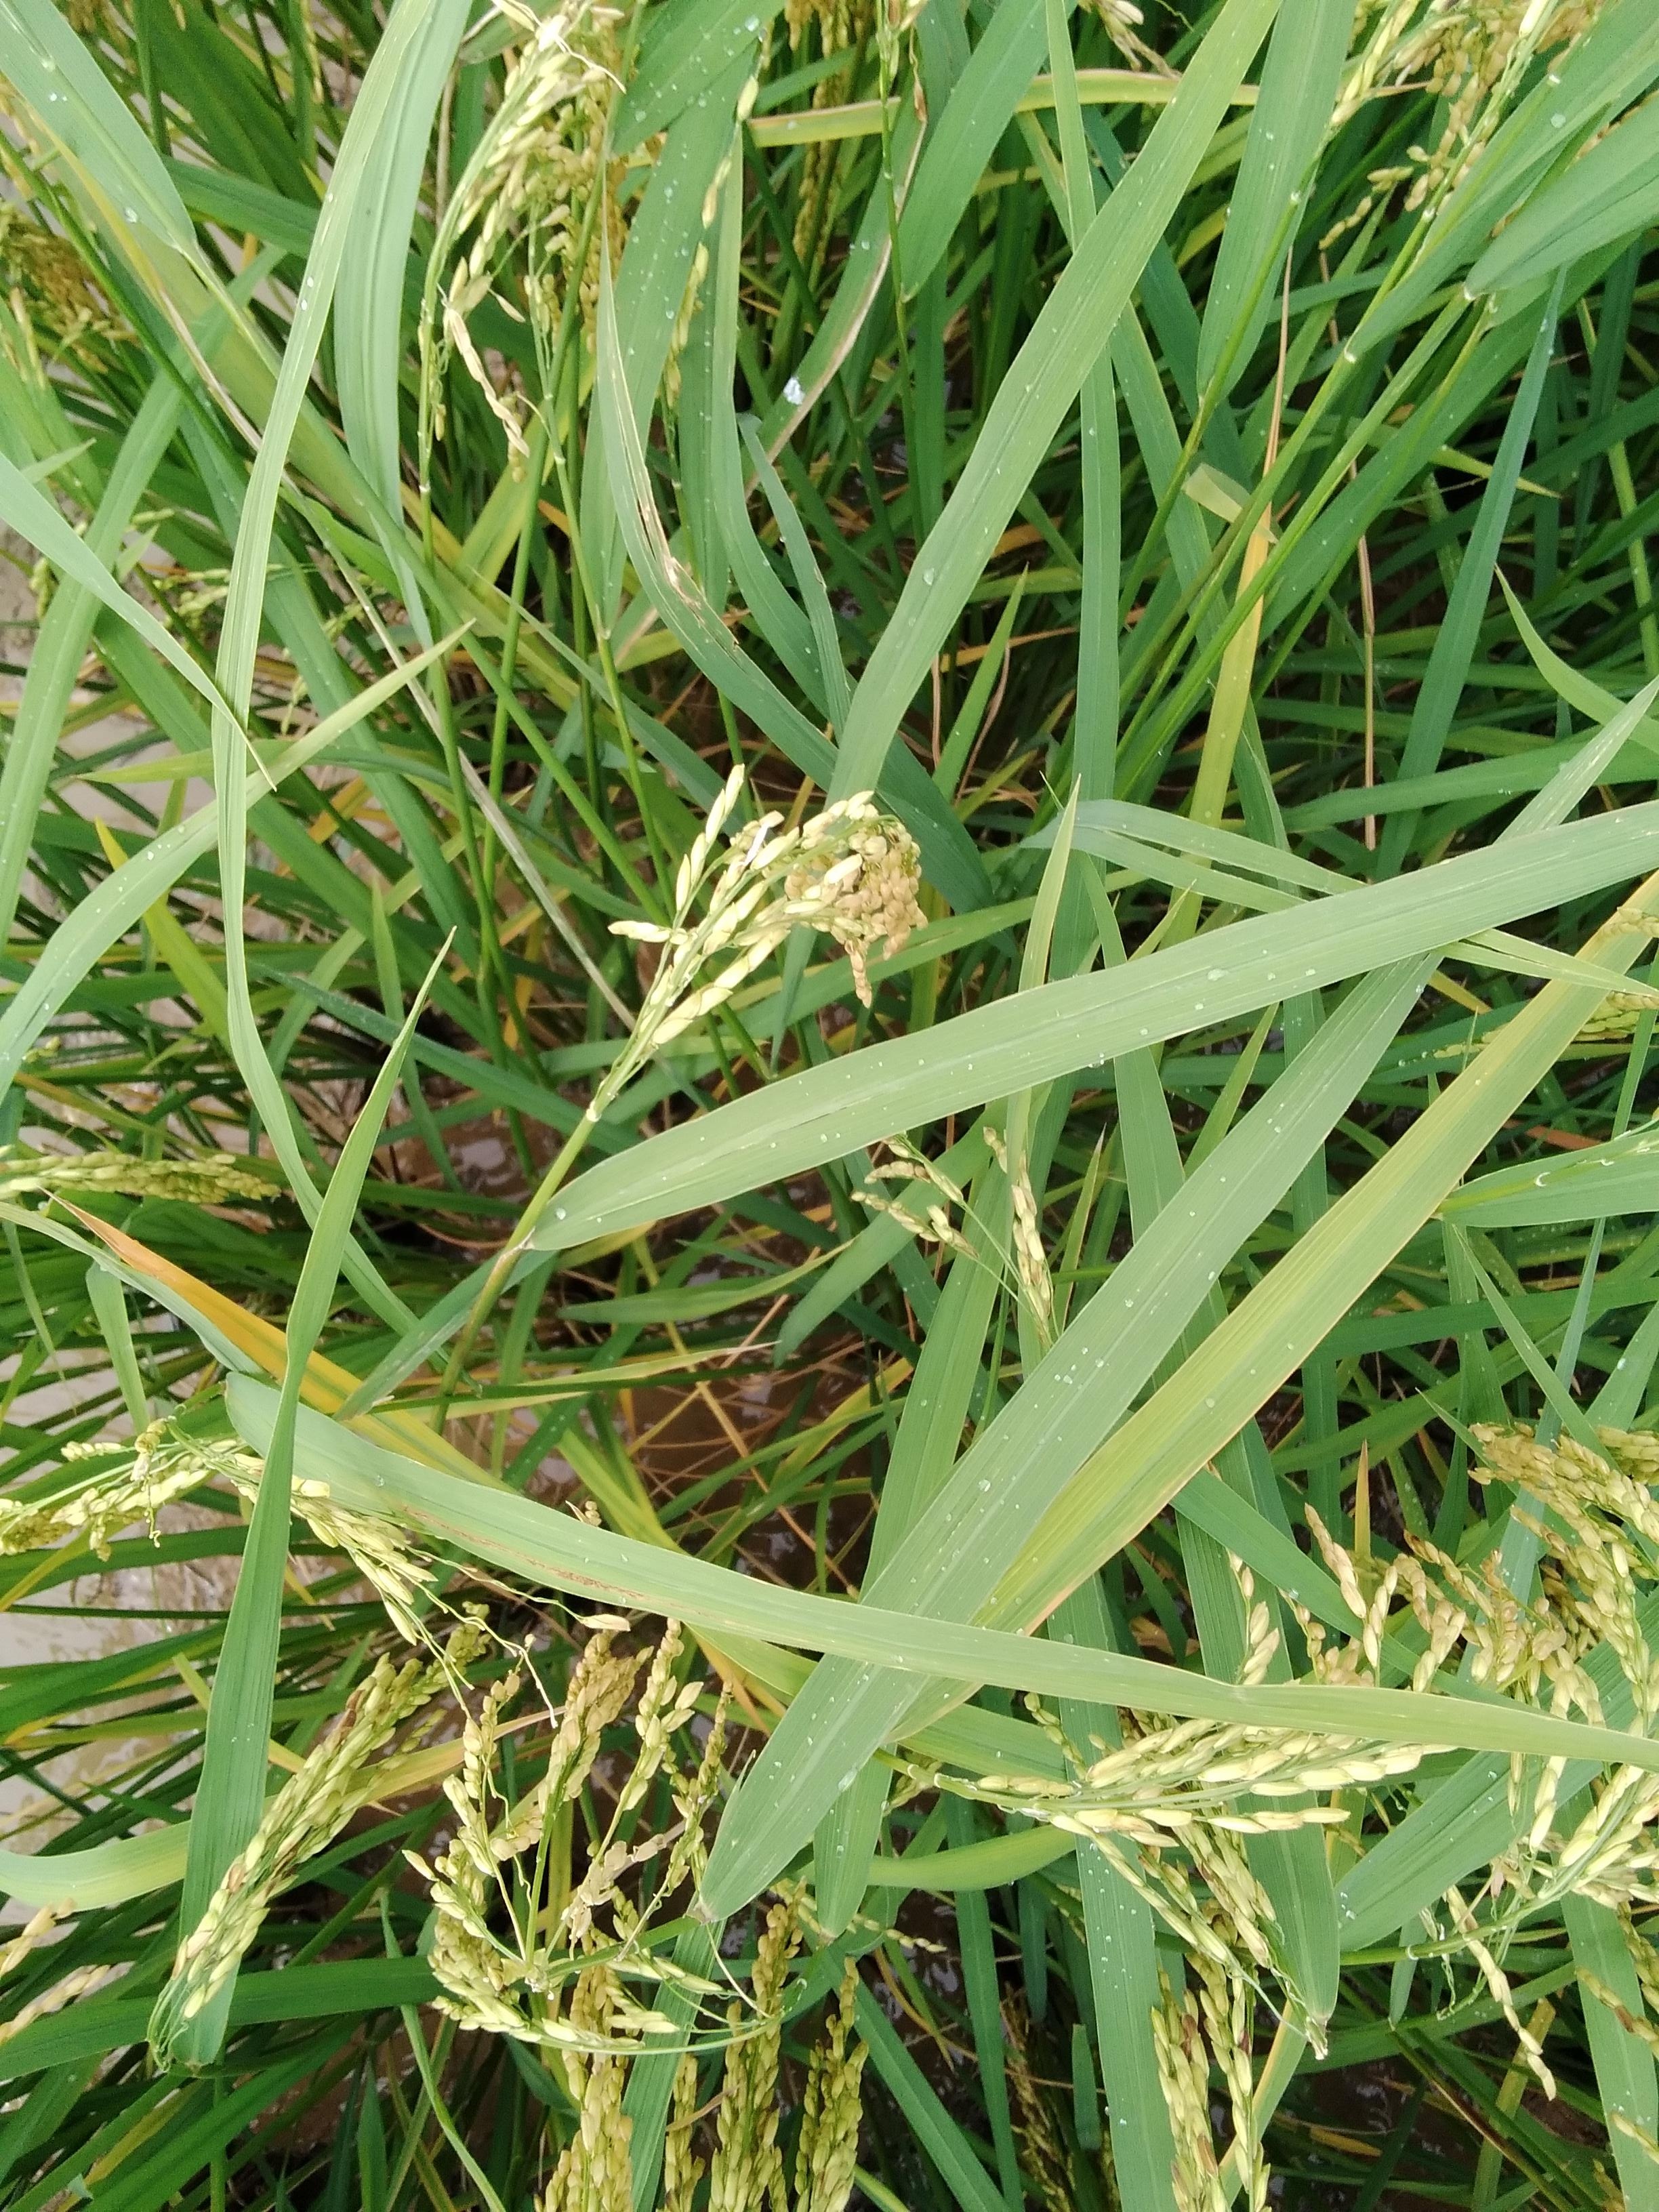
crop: rice
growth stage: ripening
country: Nigeria
